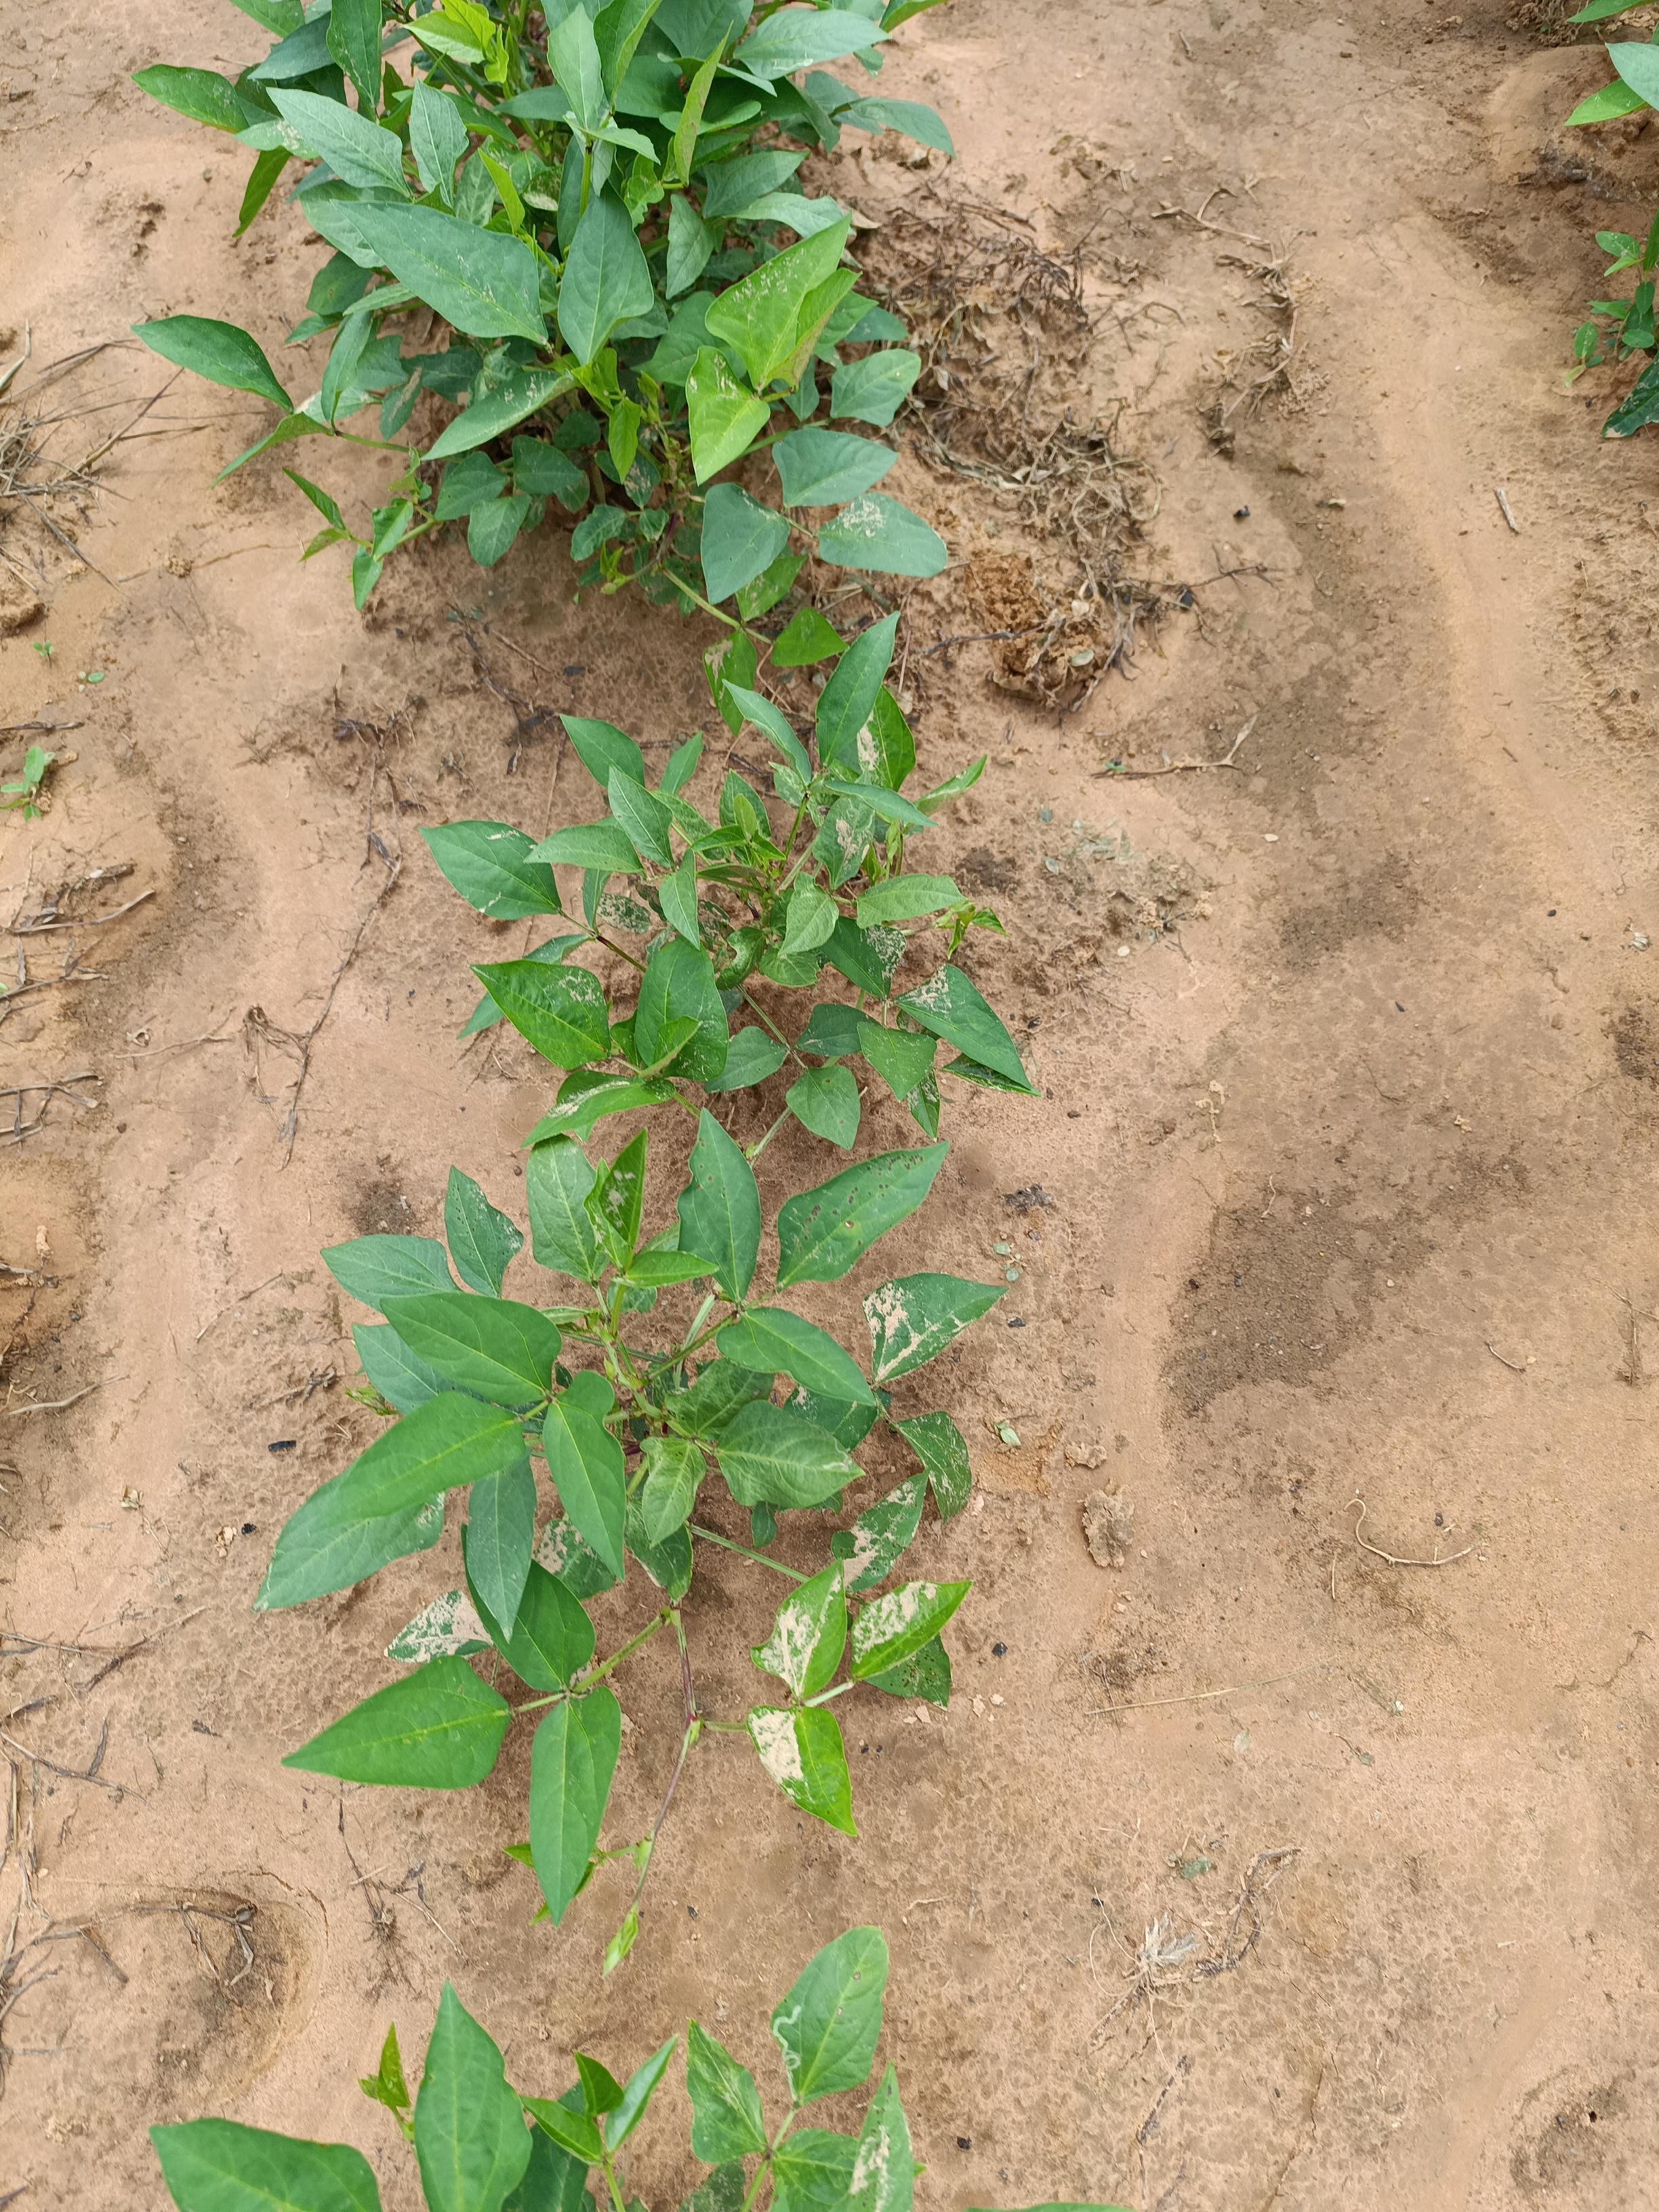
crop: cowpea
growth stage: emergence
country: Nigeria
